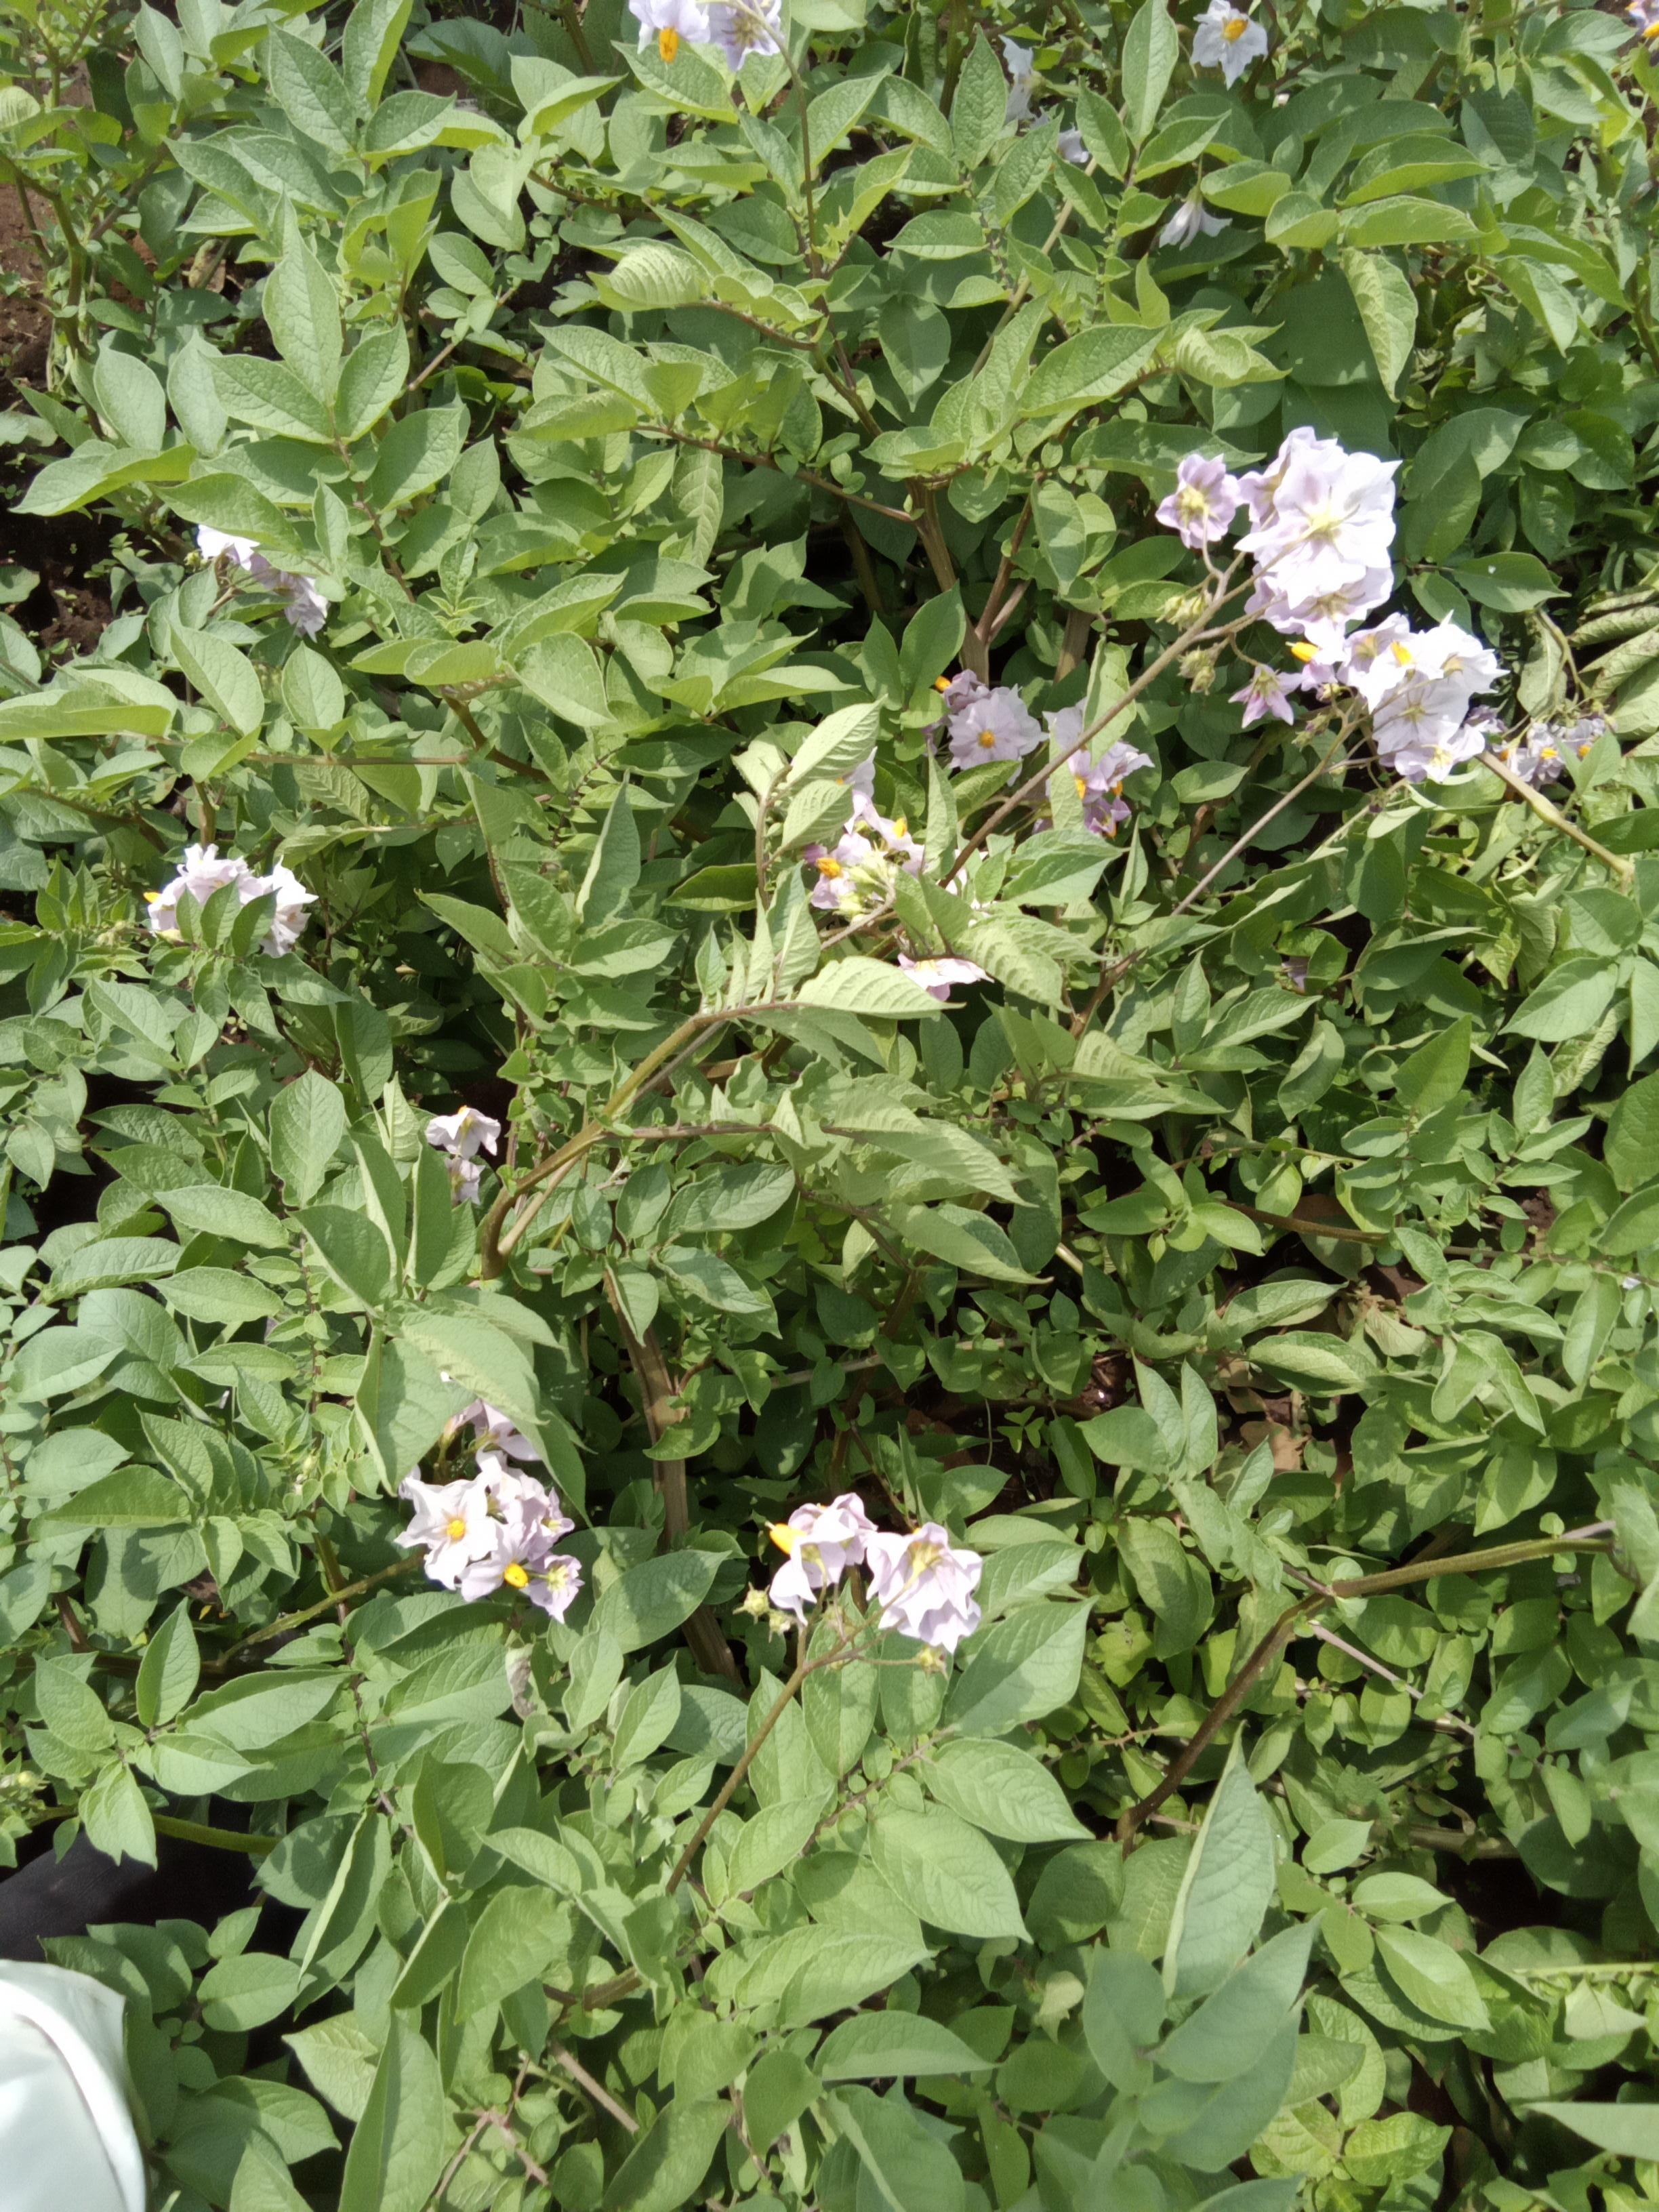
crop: potato
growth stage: flowering
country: Kenya
